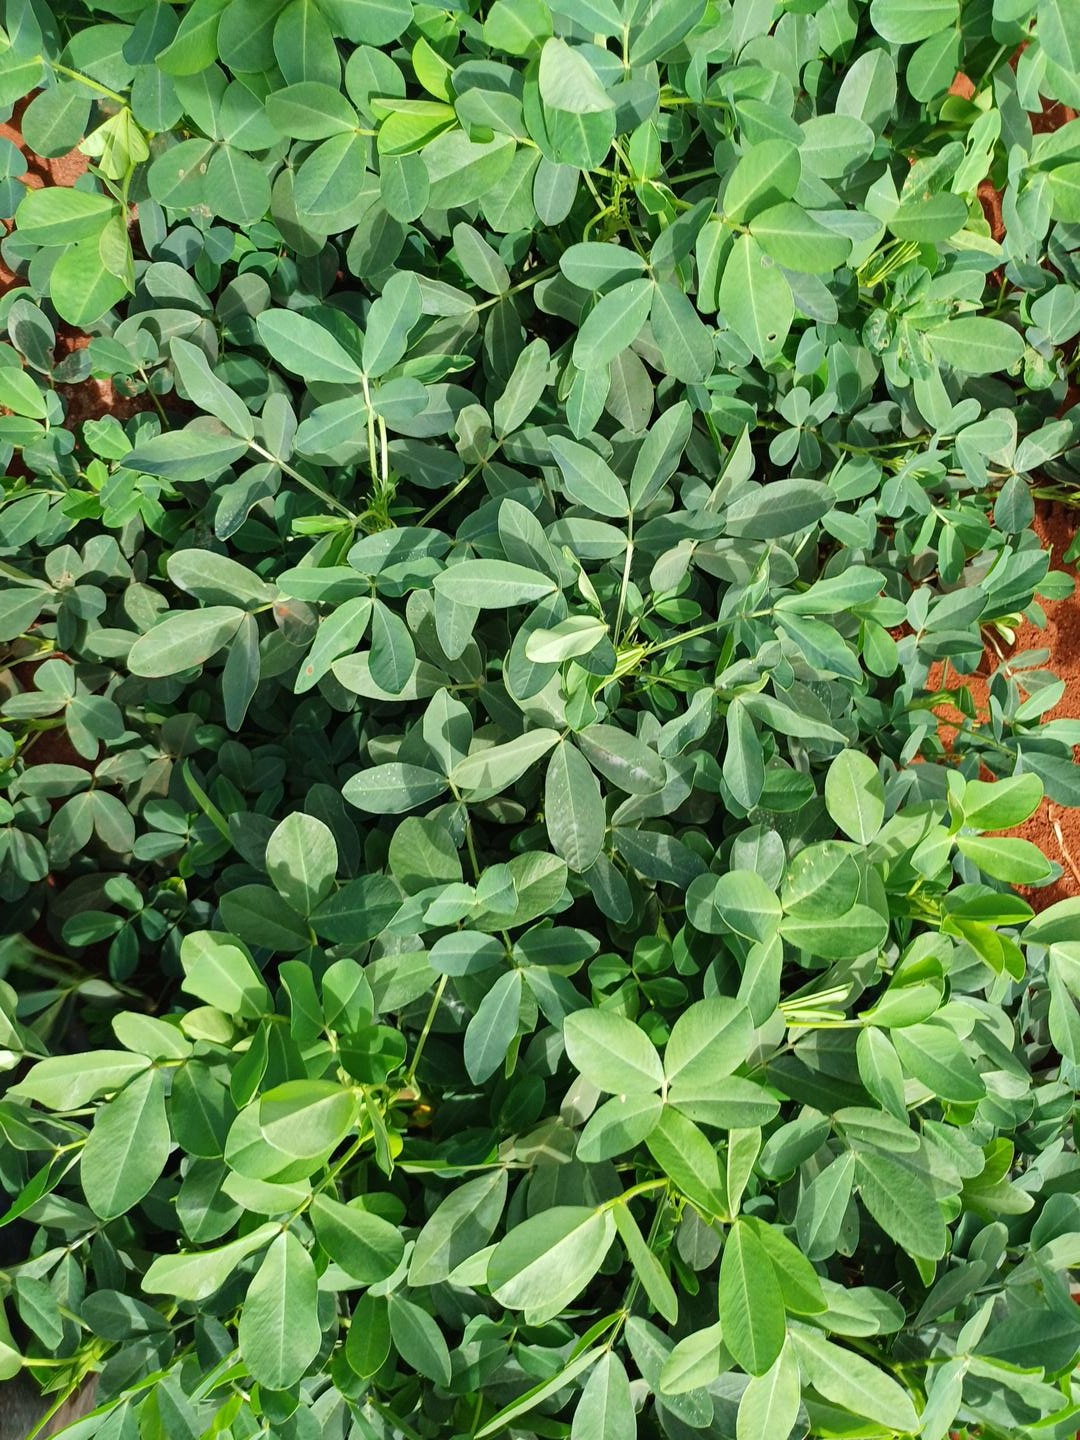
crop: groundnut
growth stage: flowering
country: Kenya
